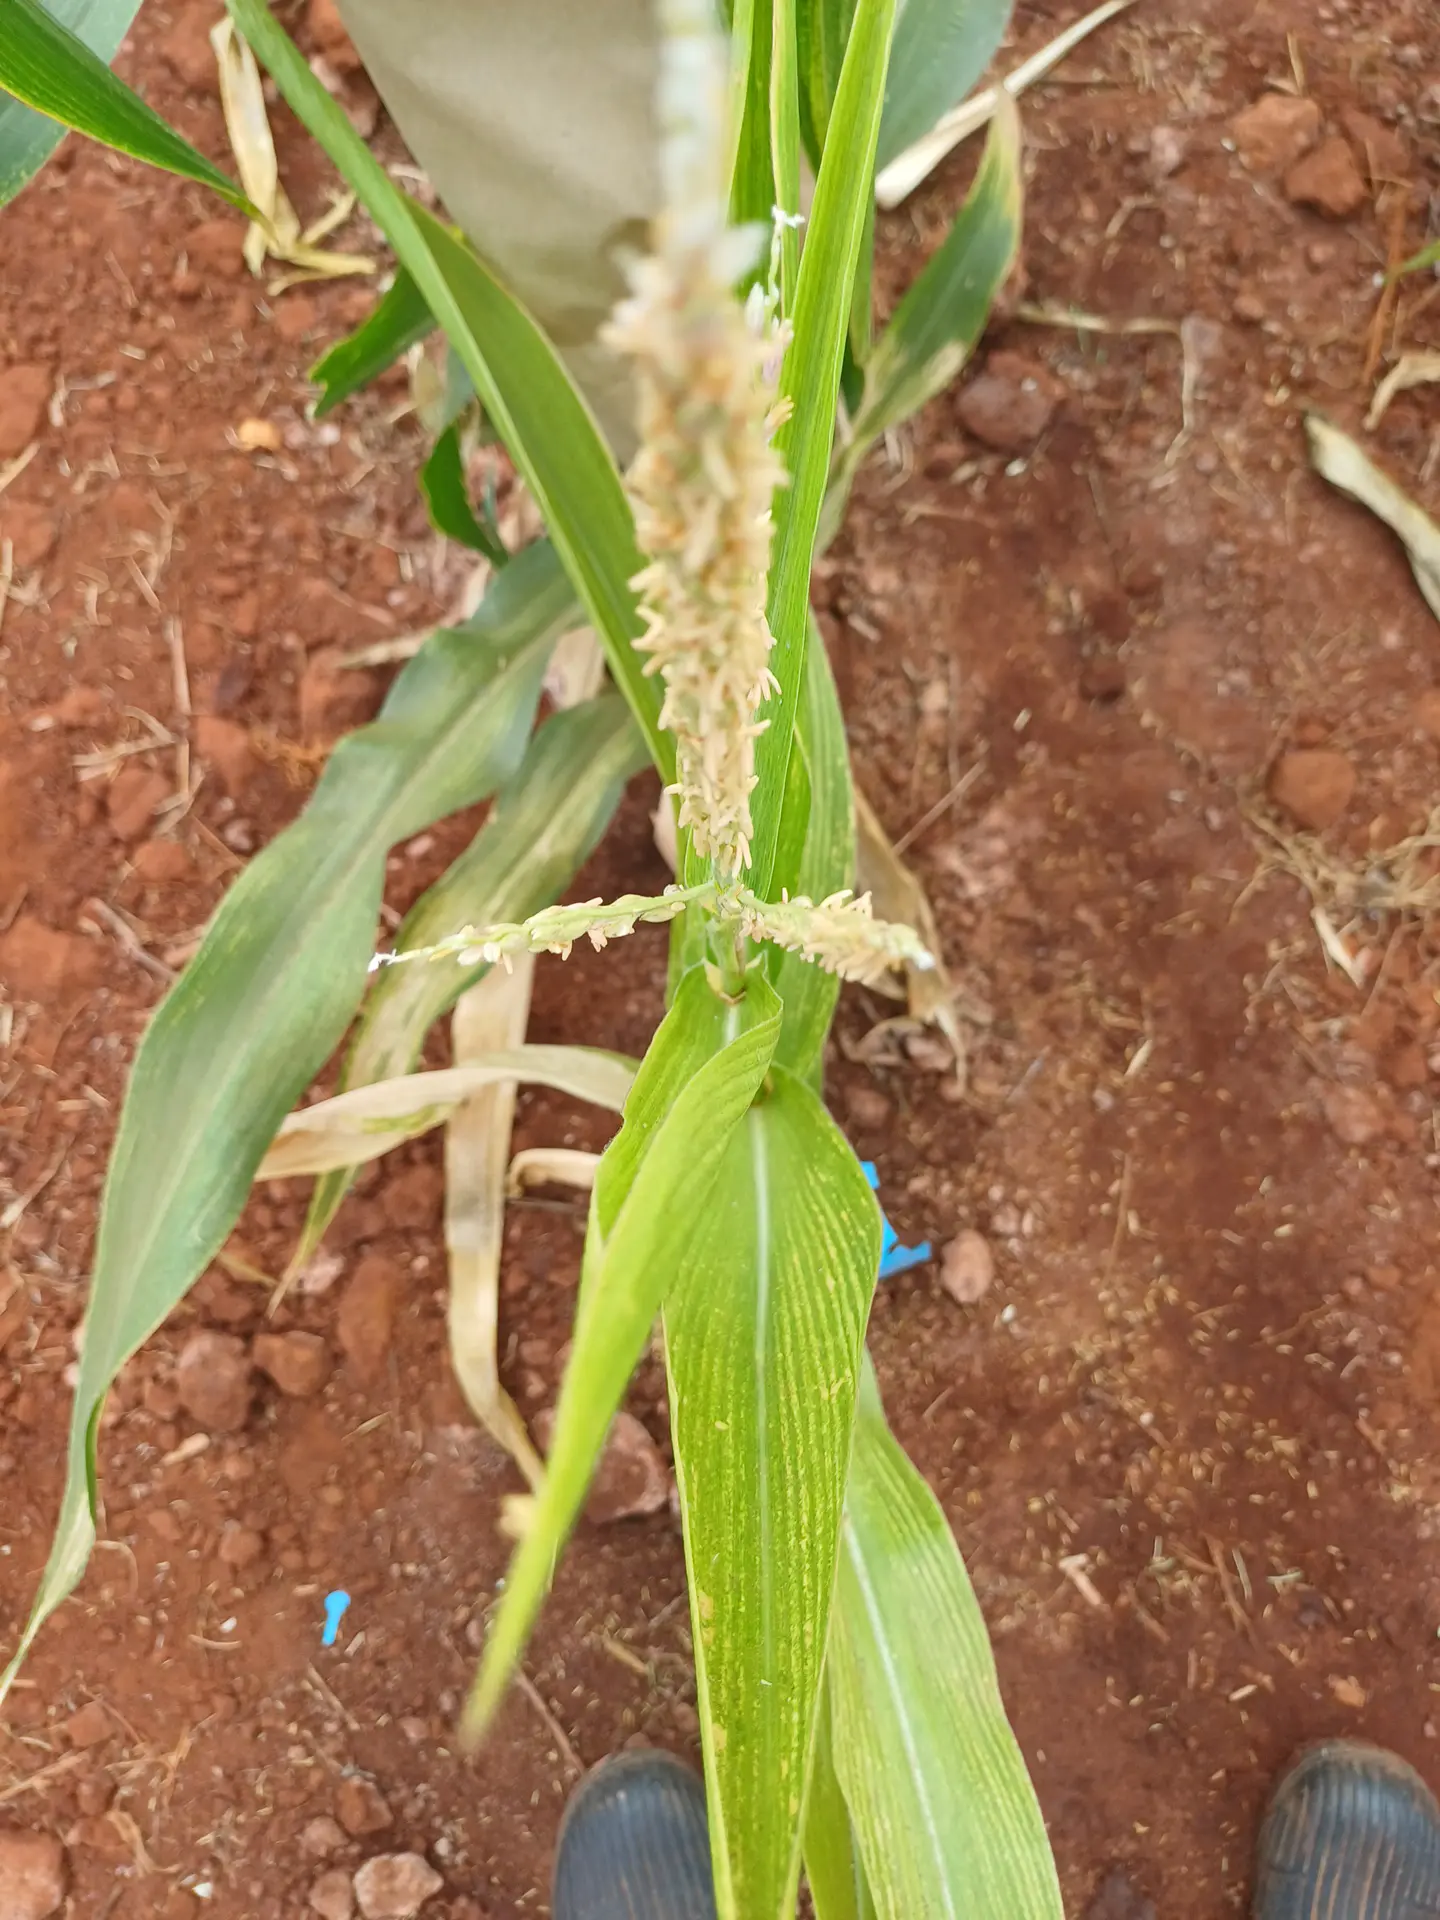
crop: maize
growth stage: flowering
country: Kenya
